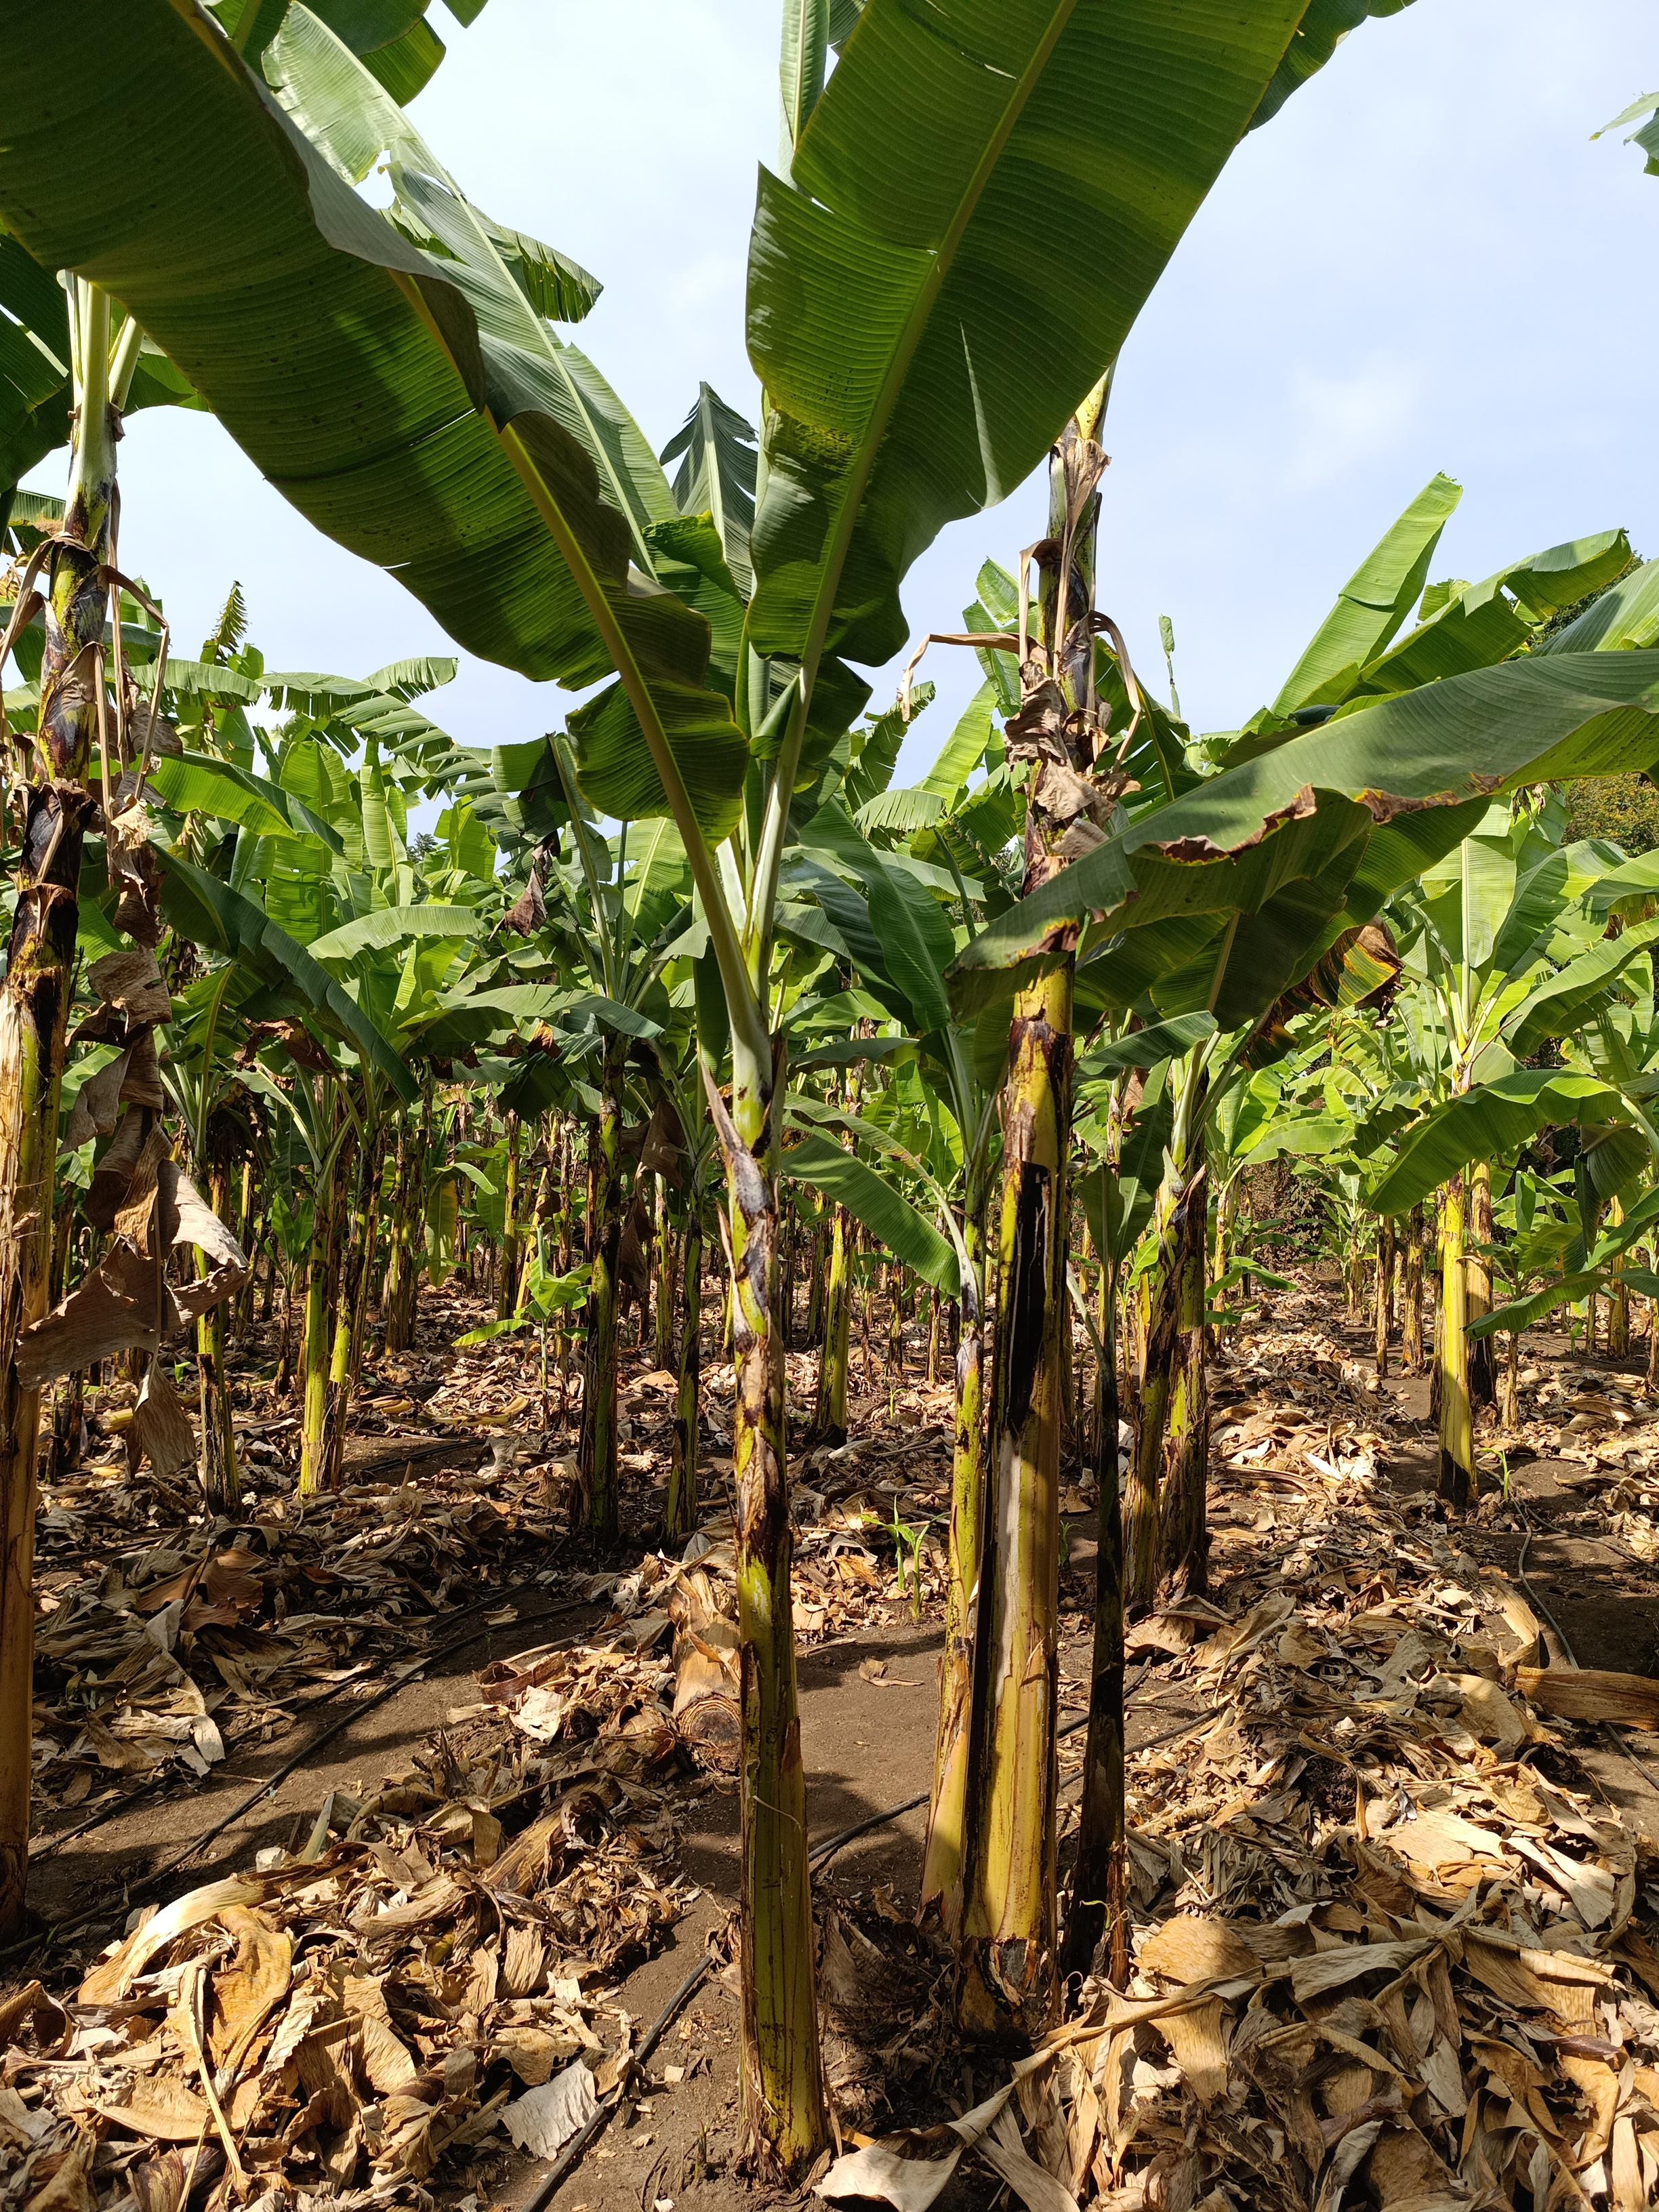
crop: banana
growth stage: vegetative
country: Tanzania
